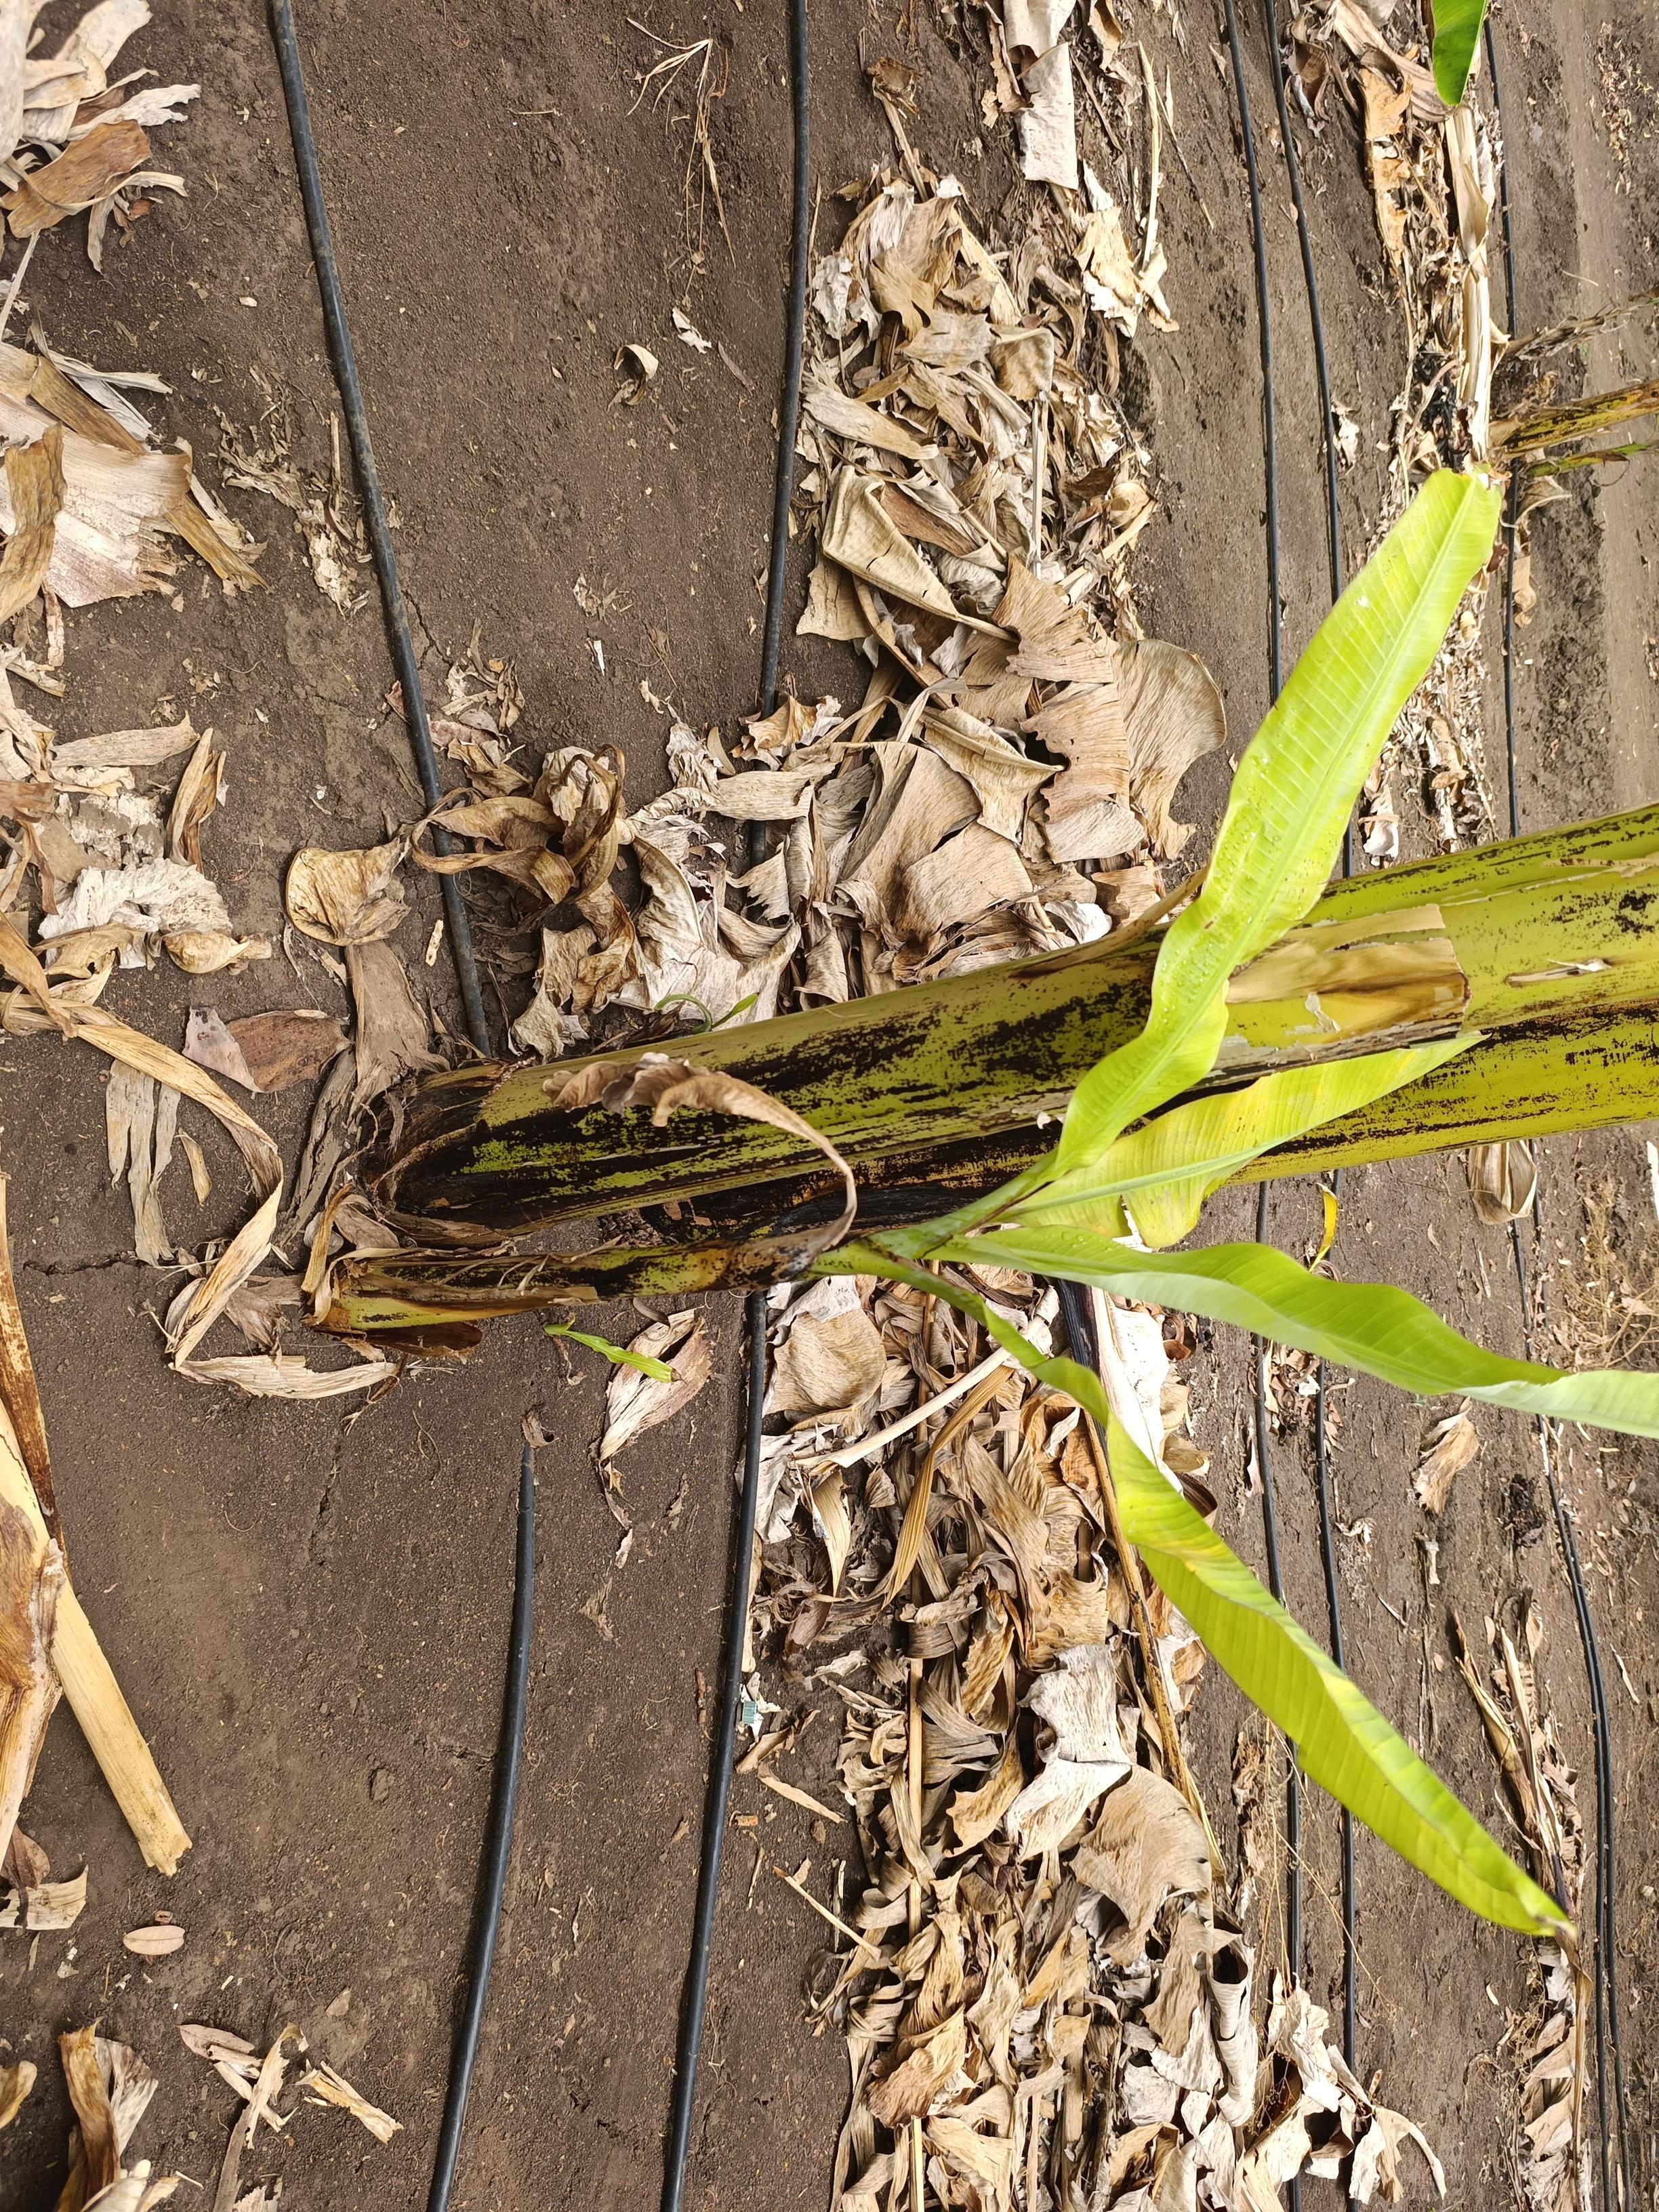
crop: banana
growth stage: emergence sucker
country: Tanzania
